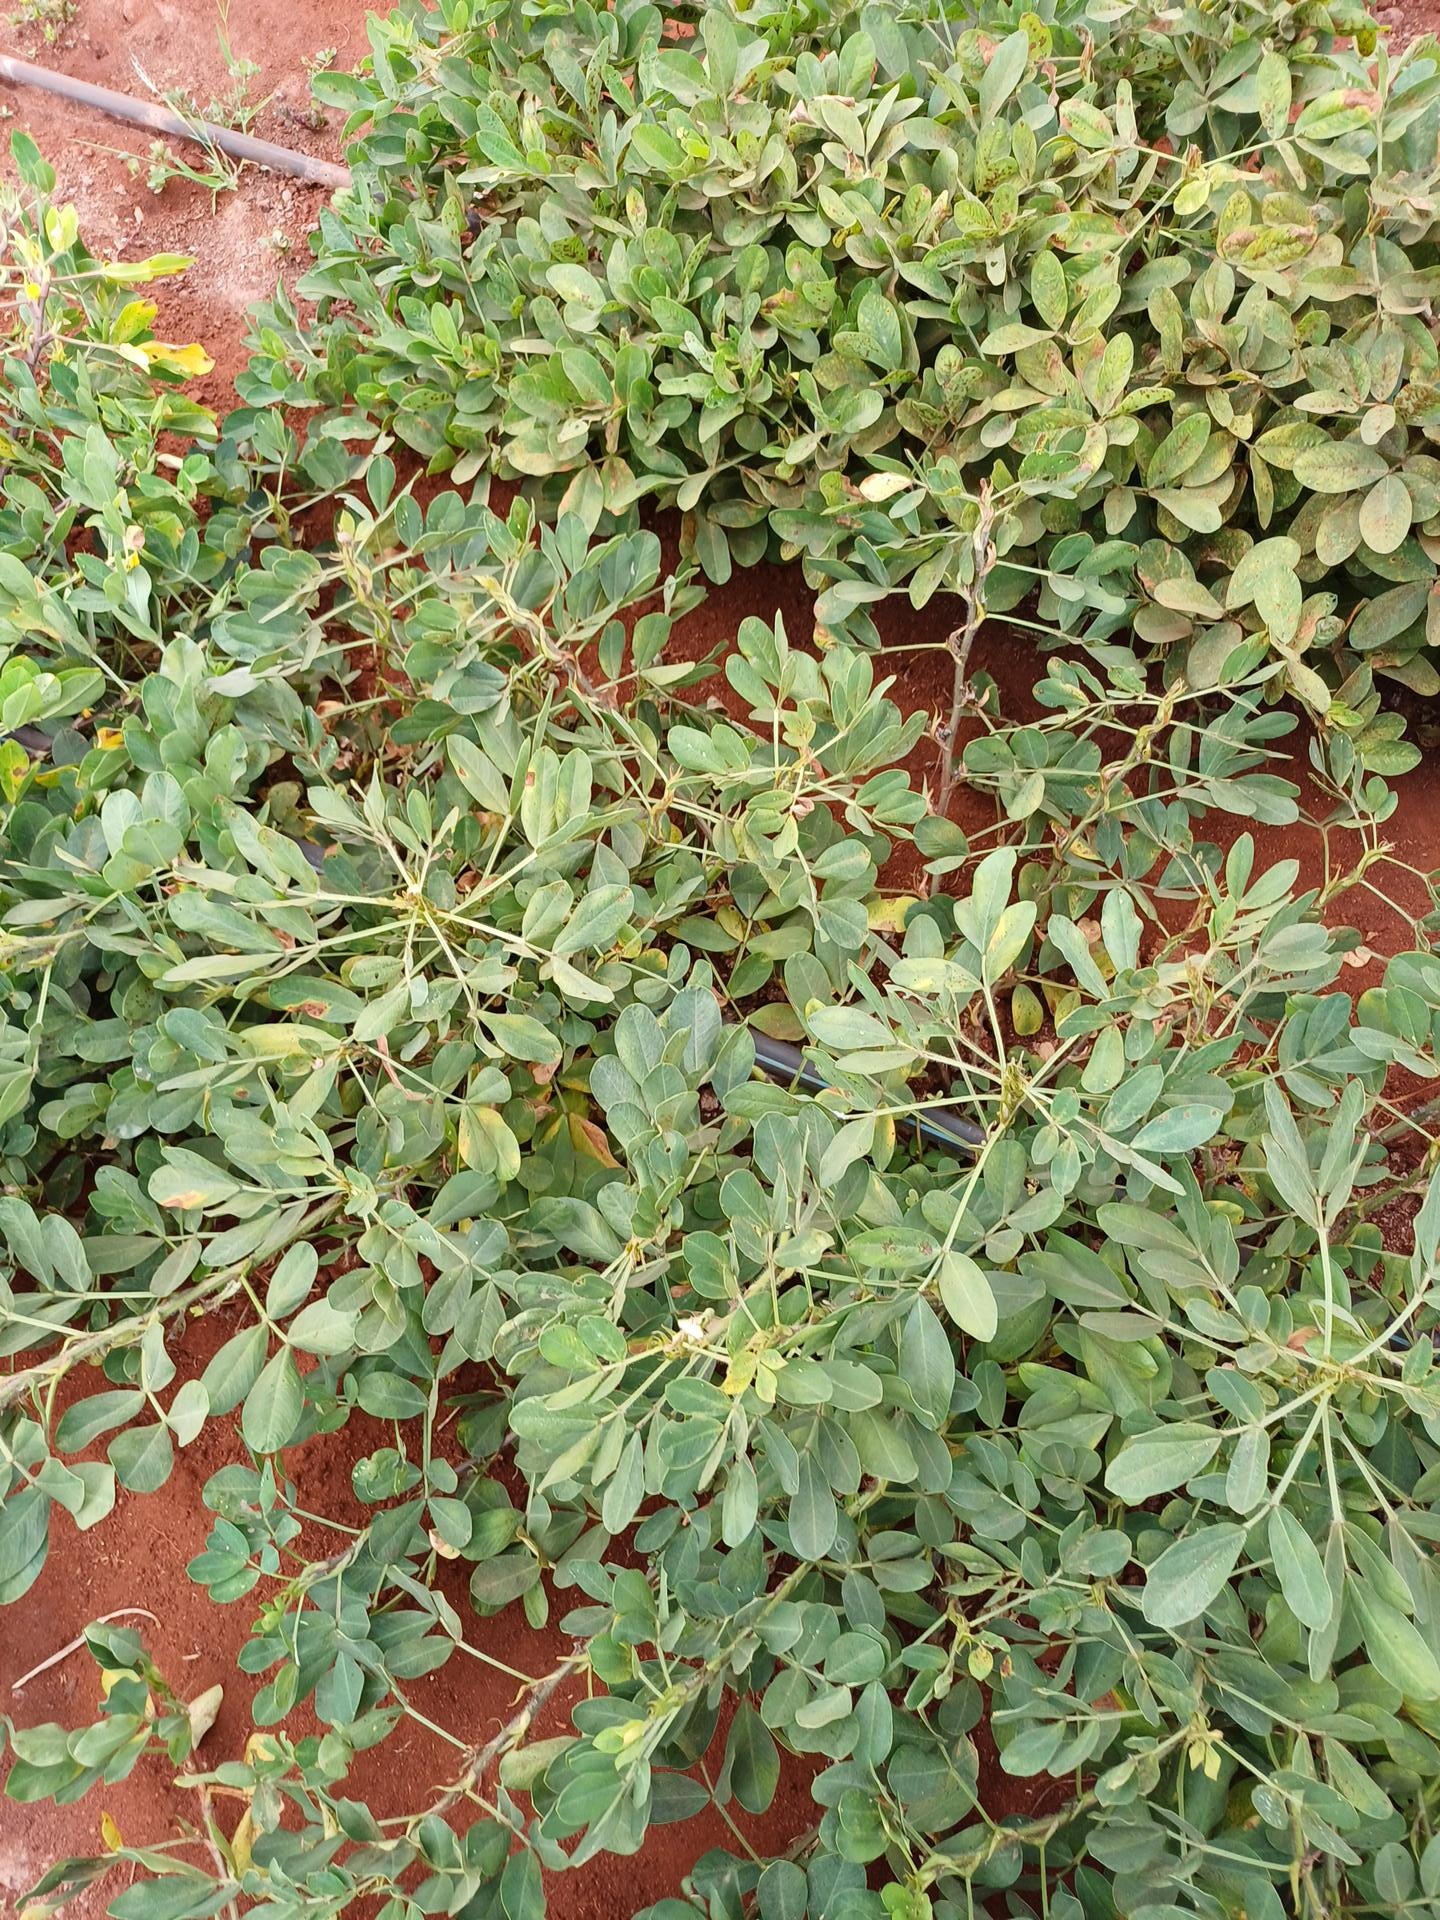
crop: groundnut
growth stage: maturity
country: Kenya
